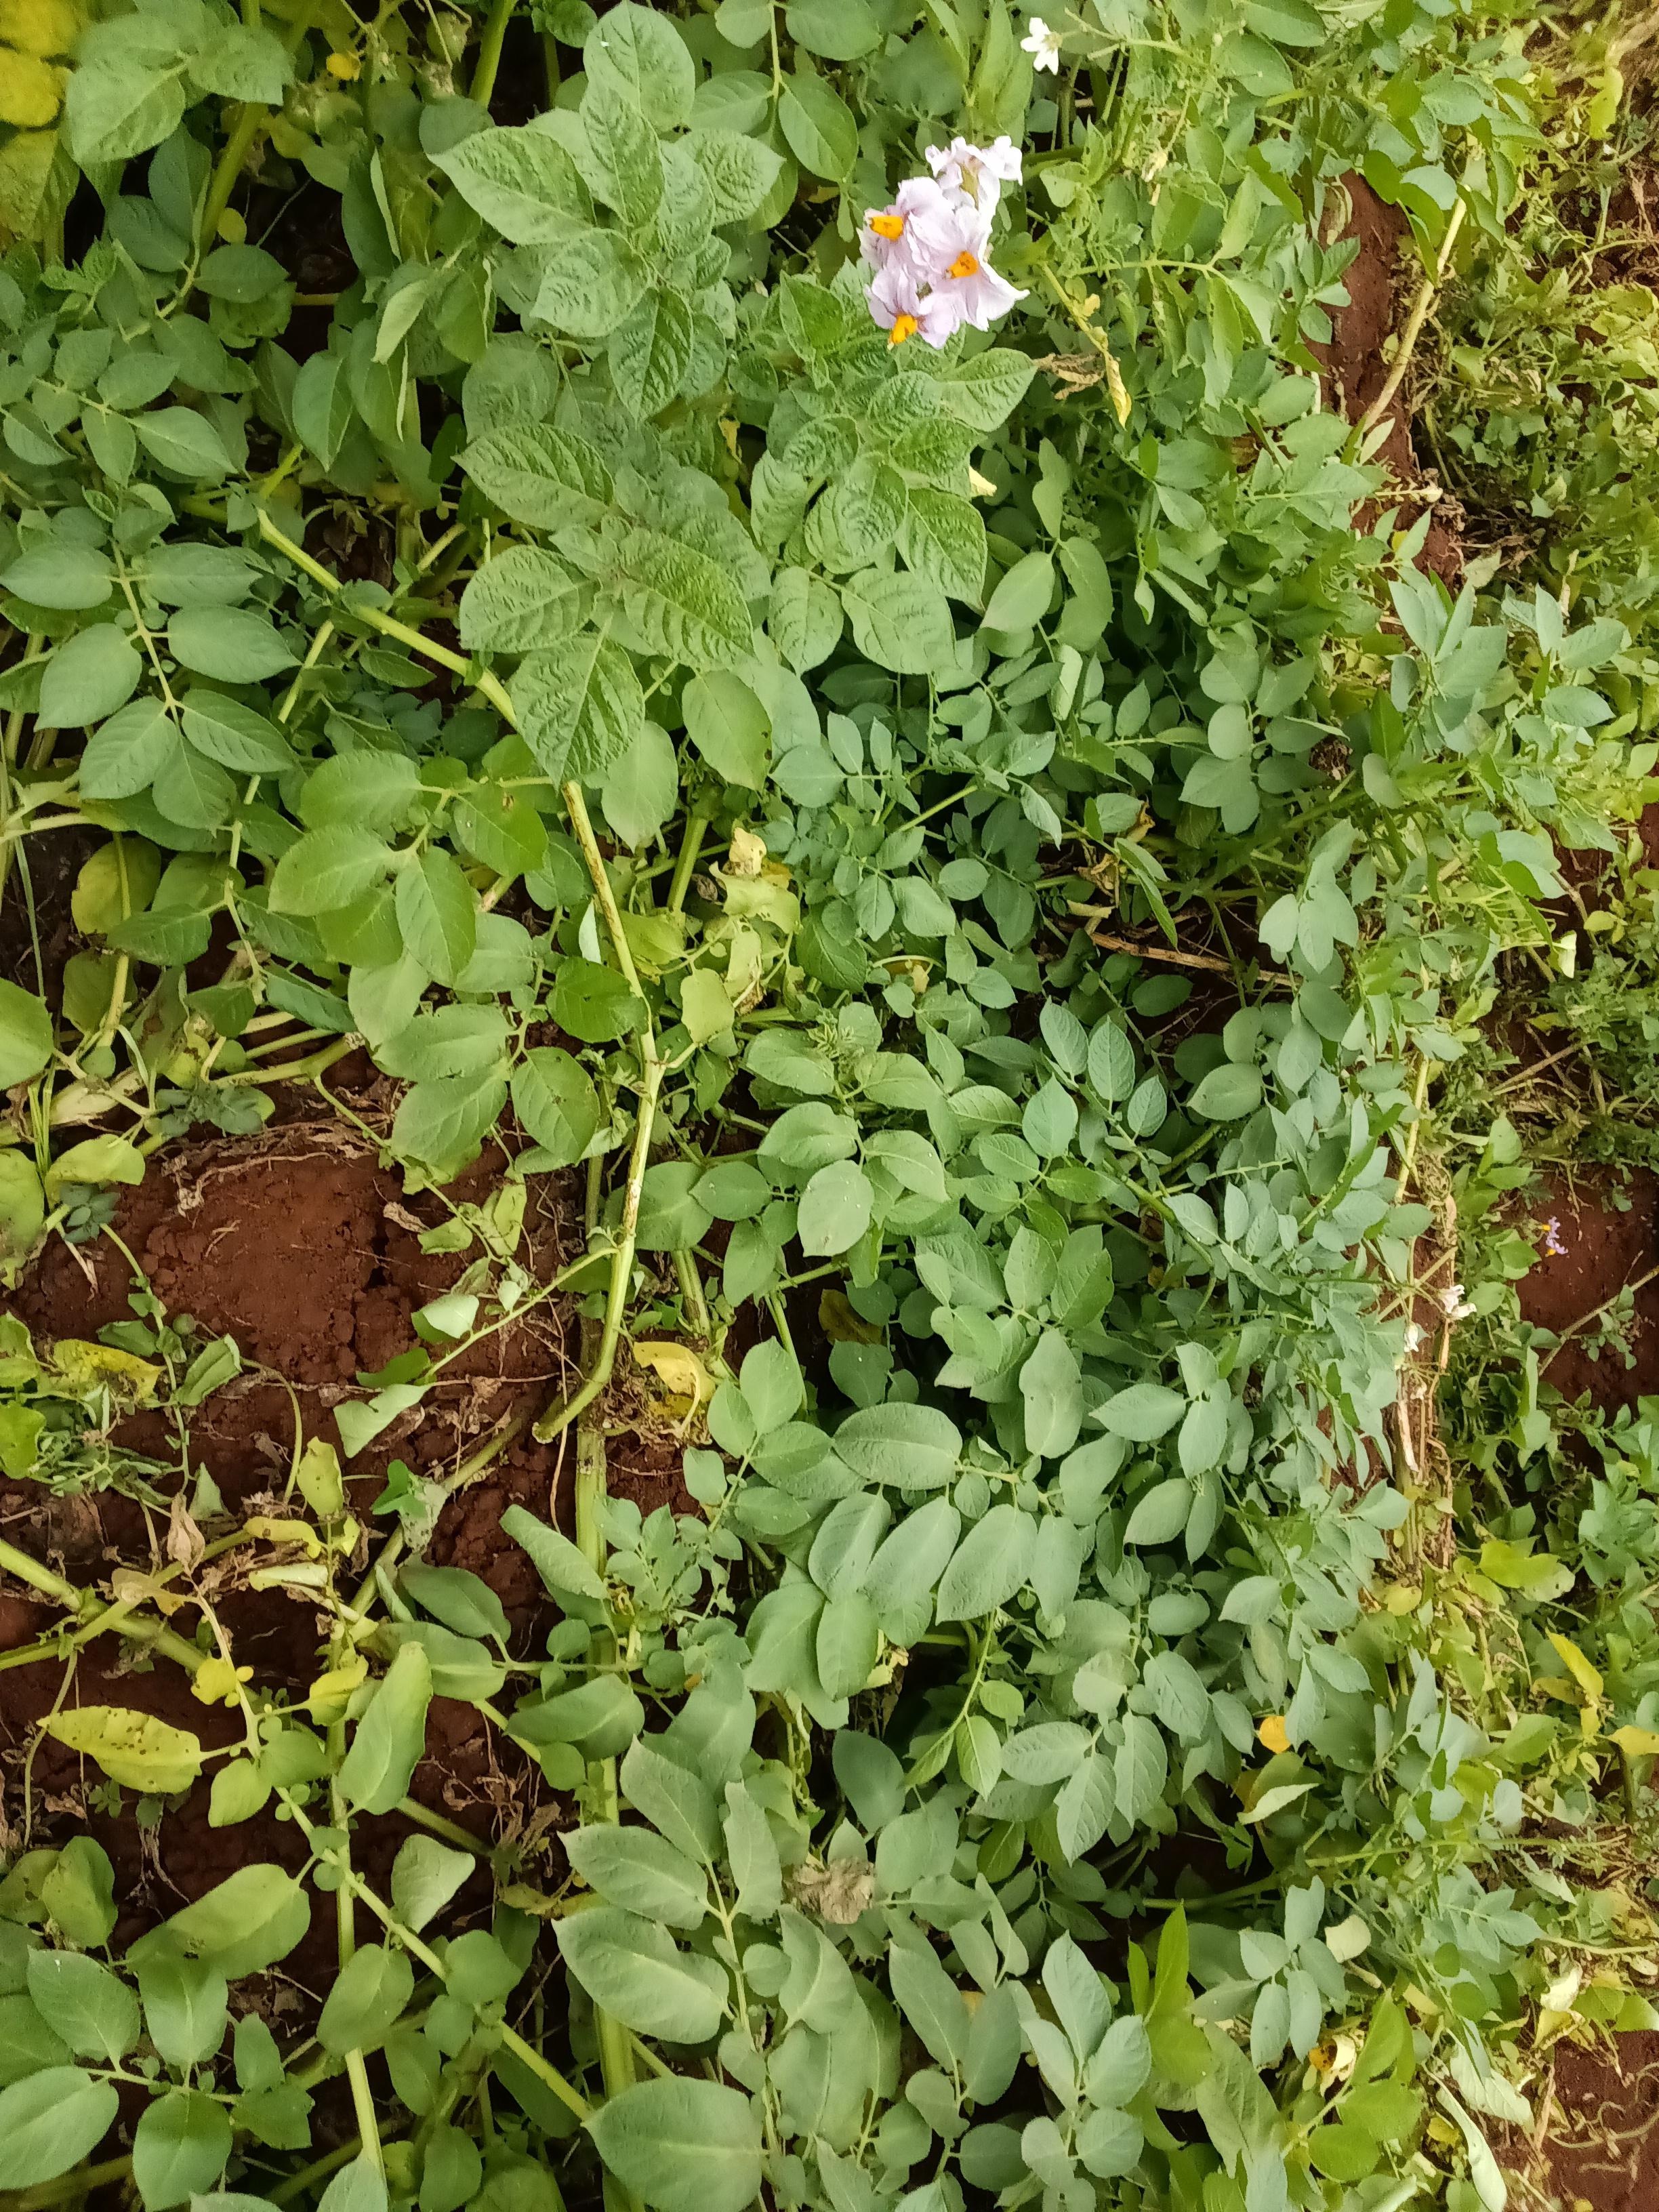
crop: potato
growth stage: maturity
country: Kenya
